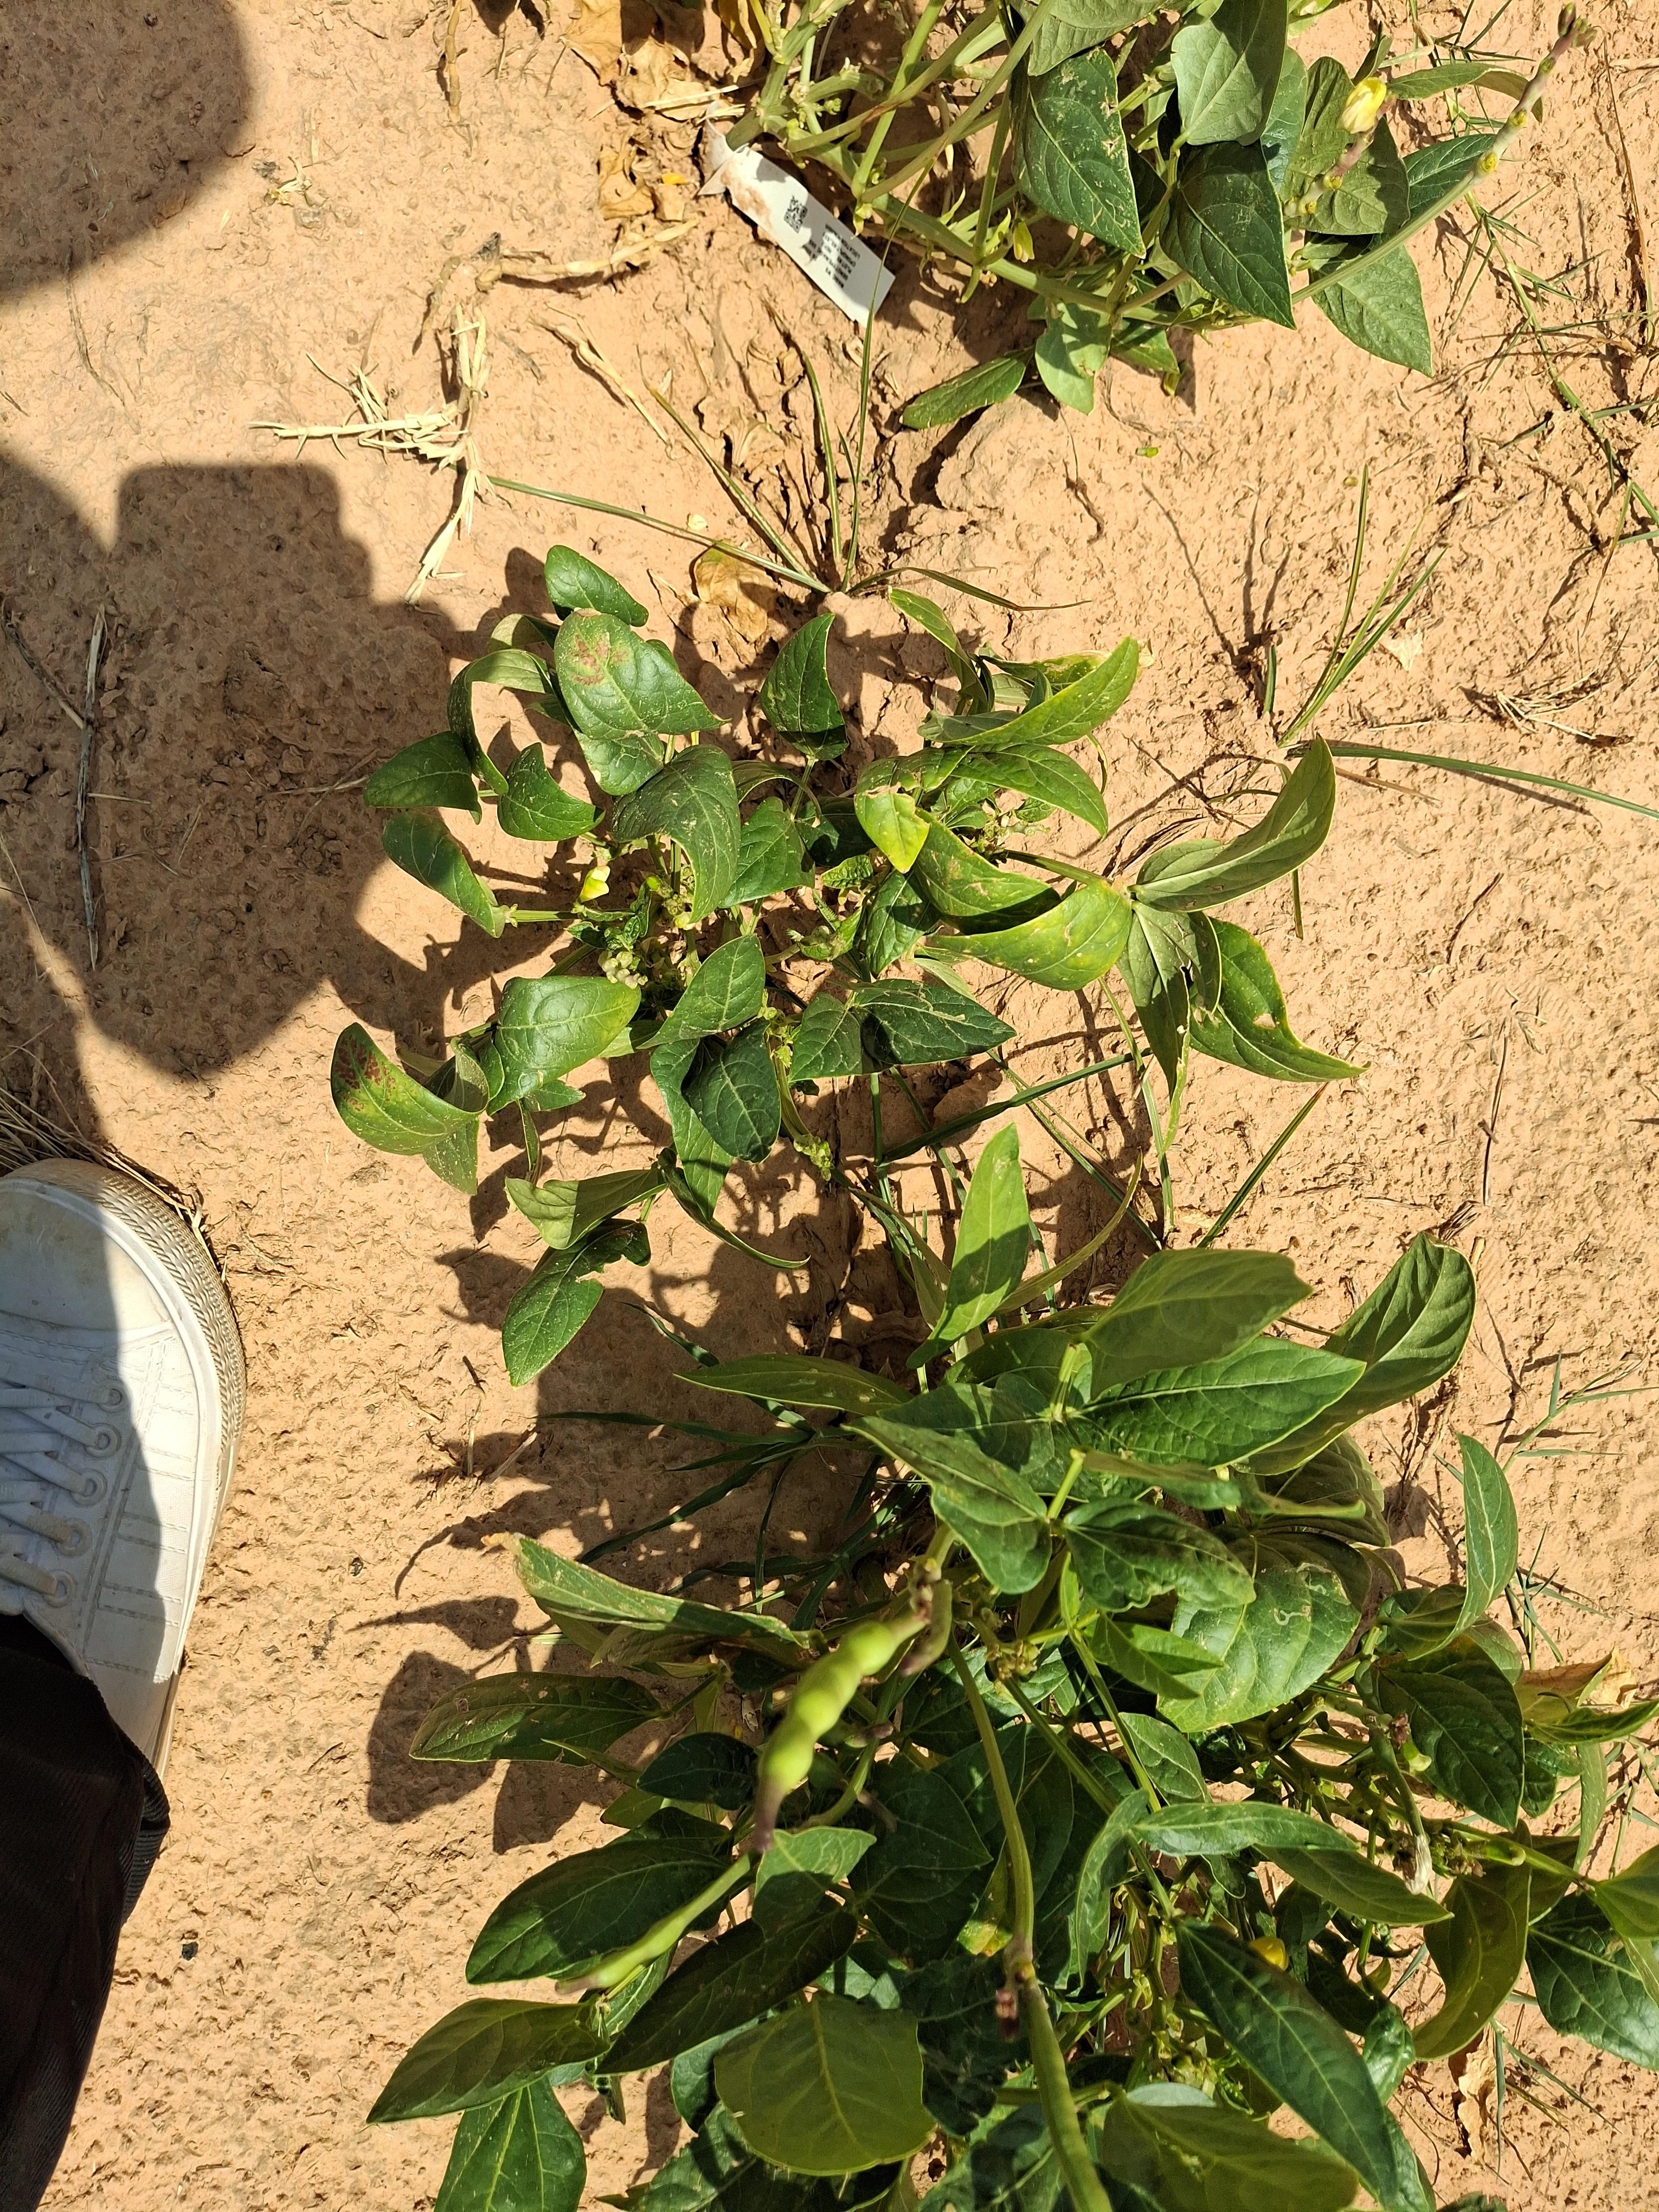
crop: cowpea
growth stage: harvest maturity
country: Nigeria
